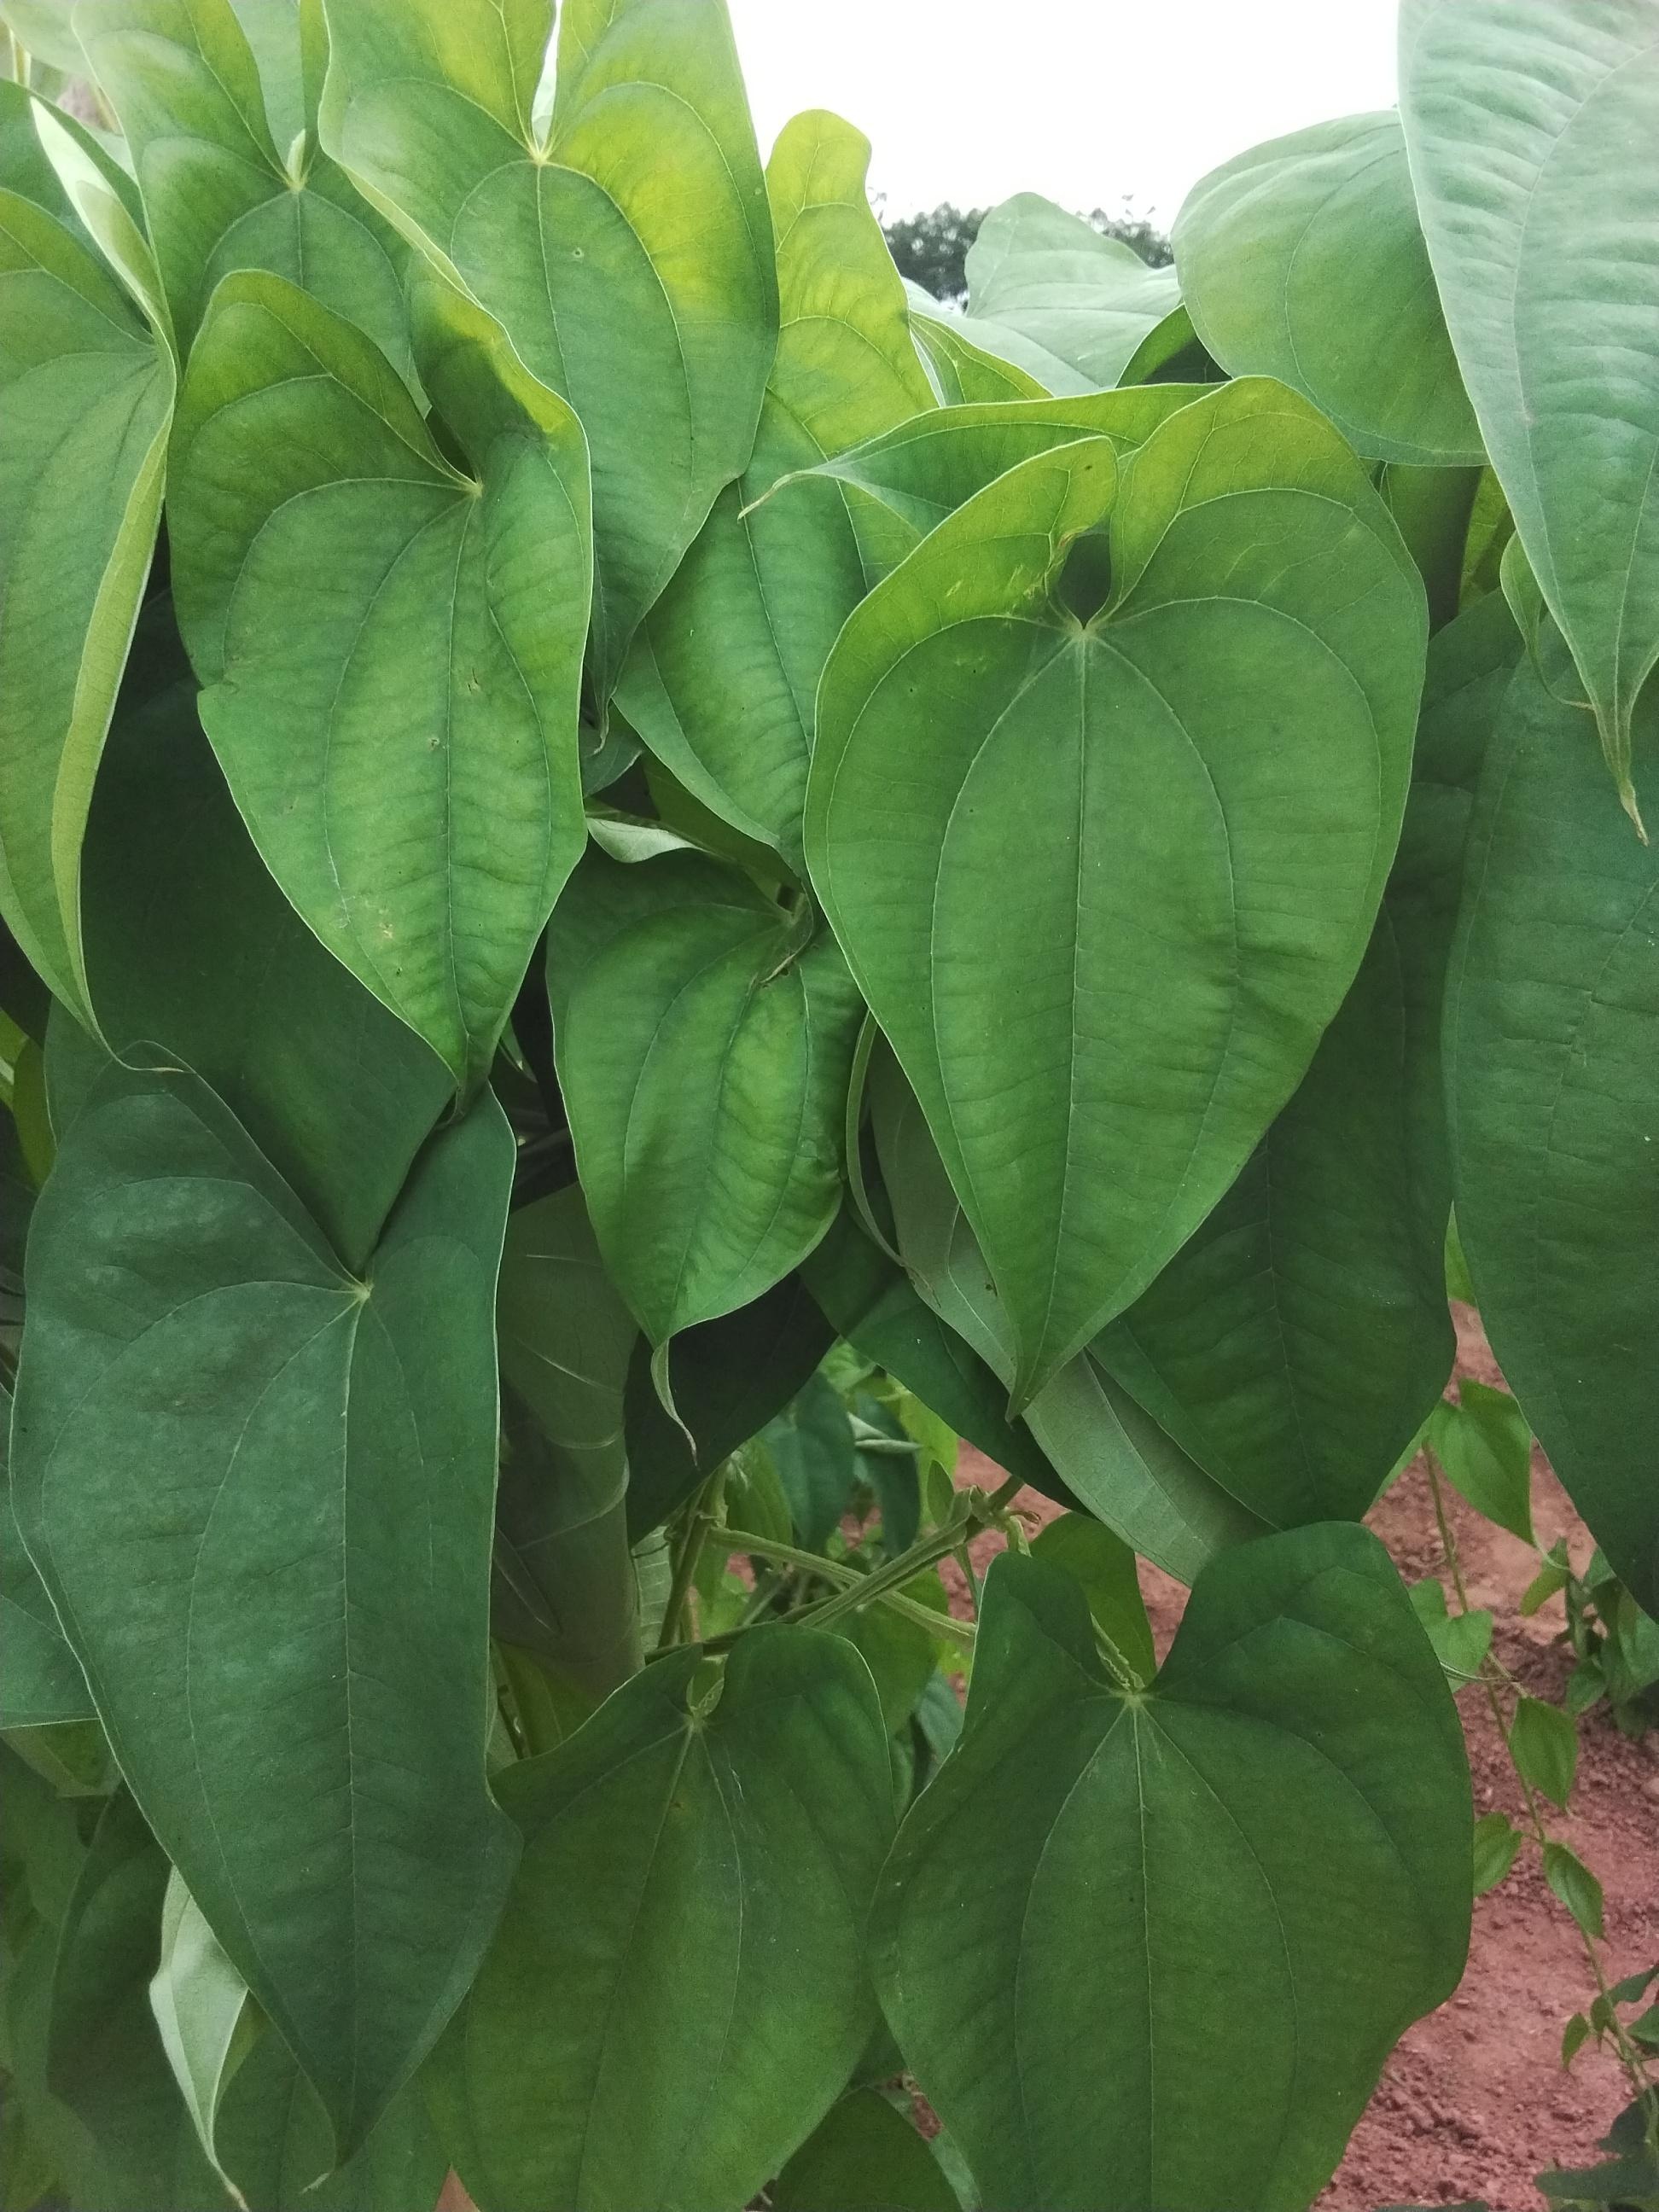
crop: yam
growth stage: vegetative
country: Nigeria
